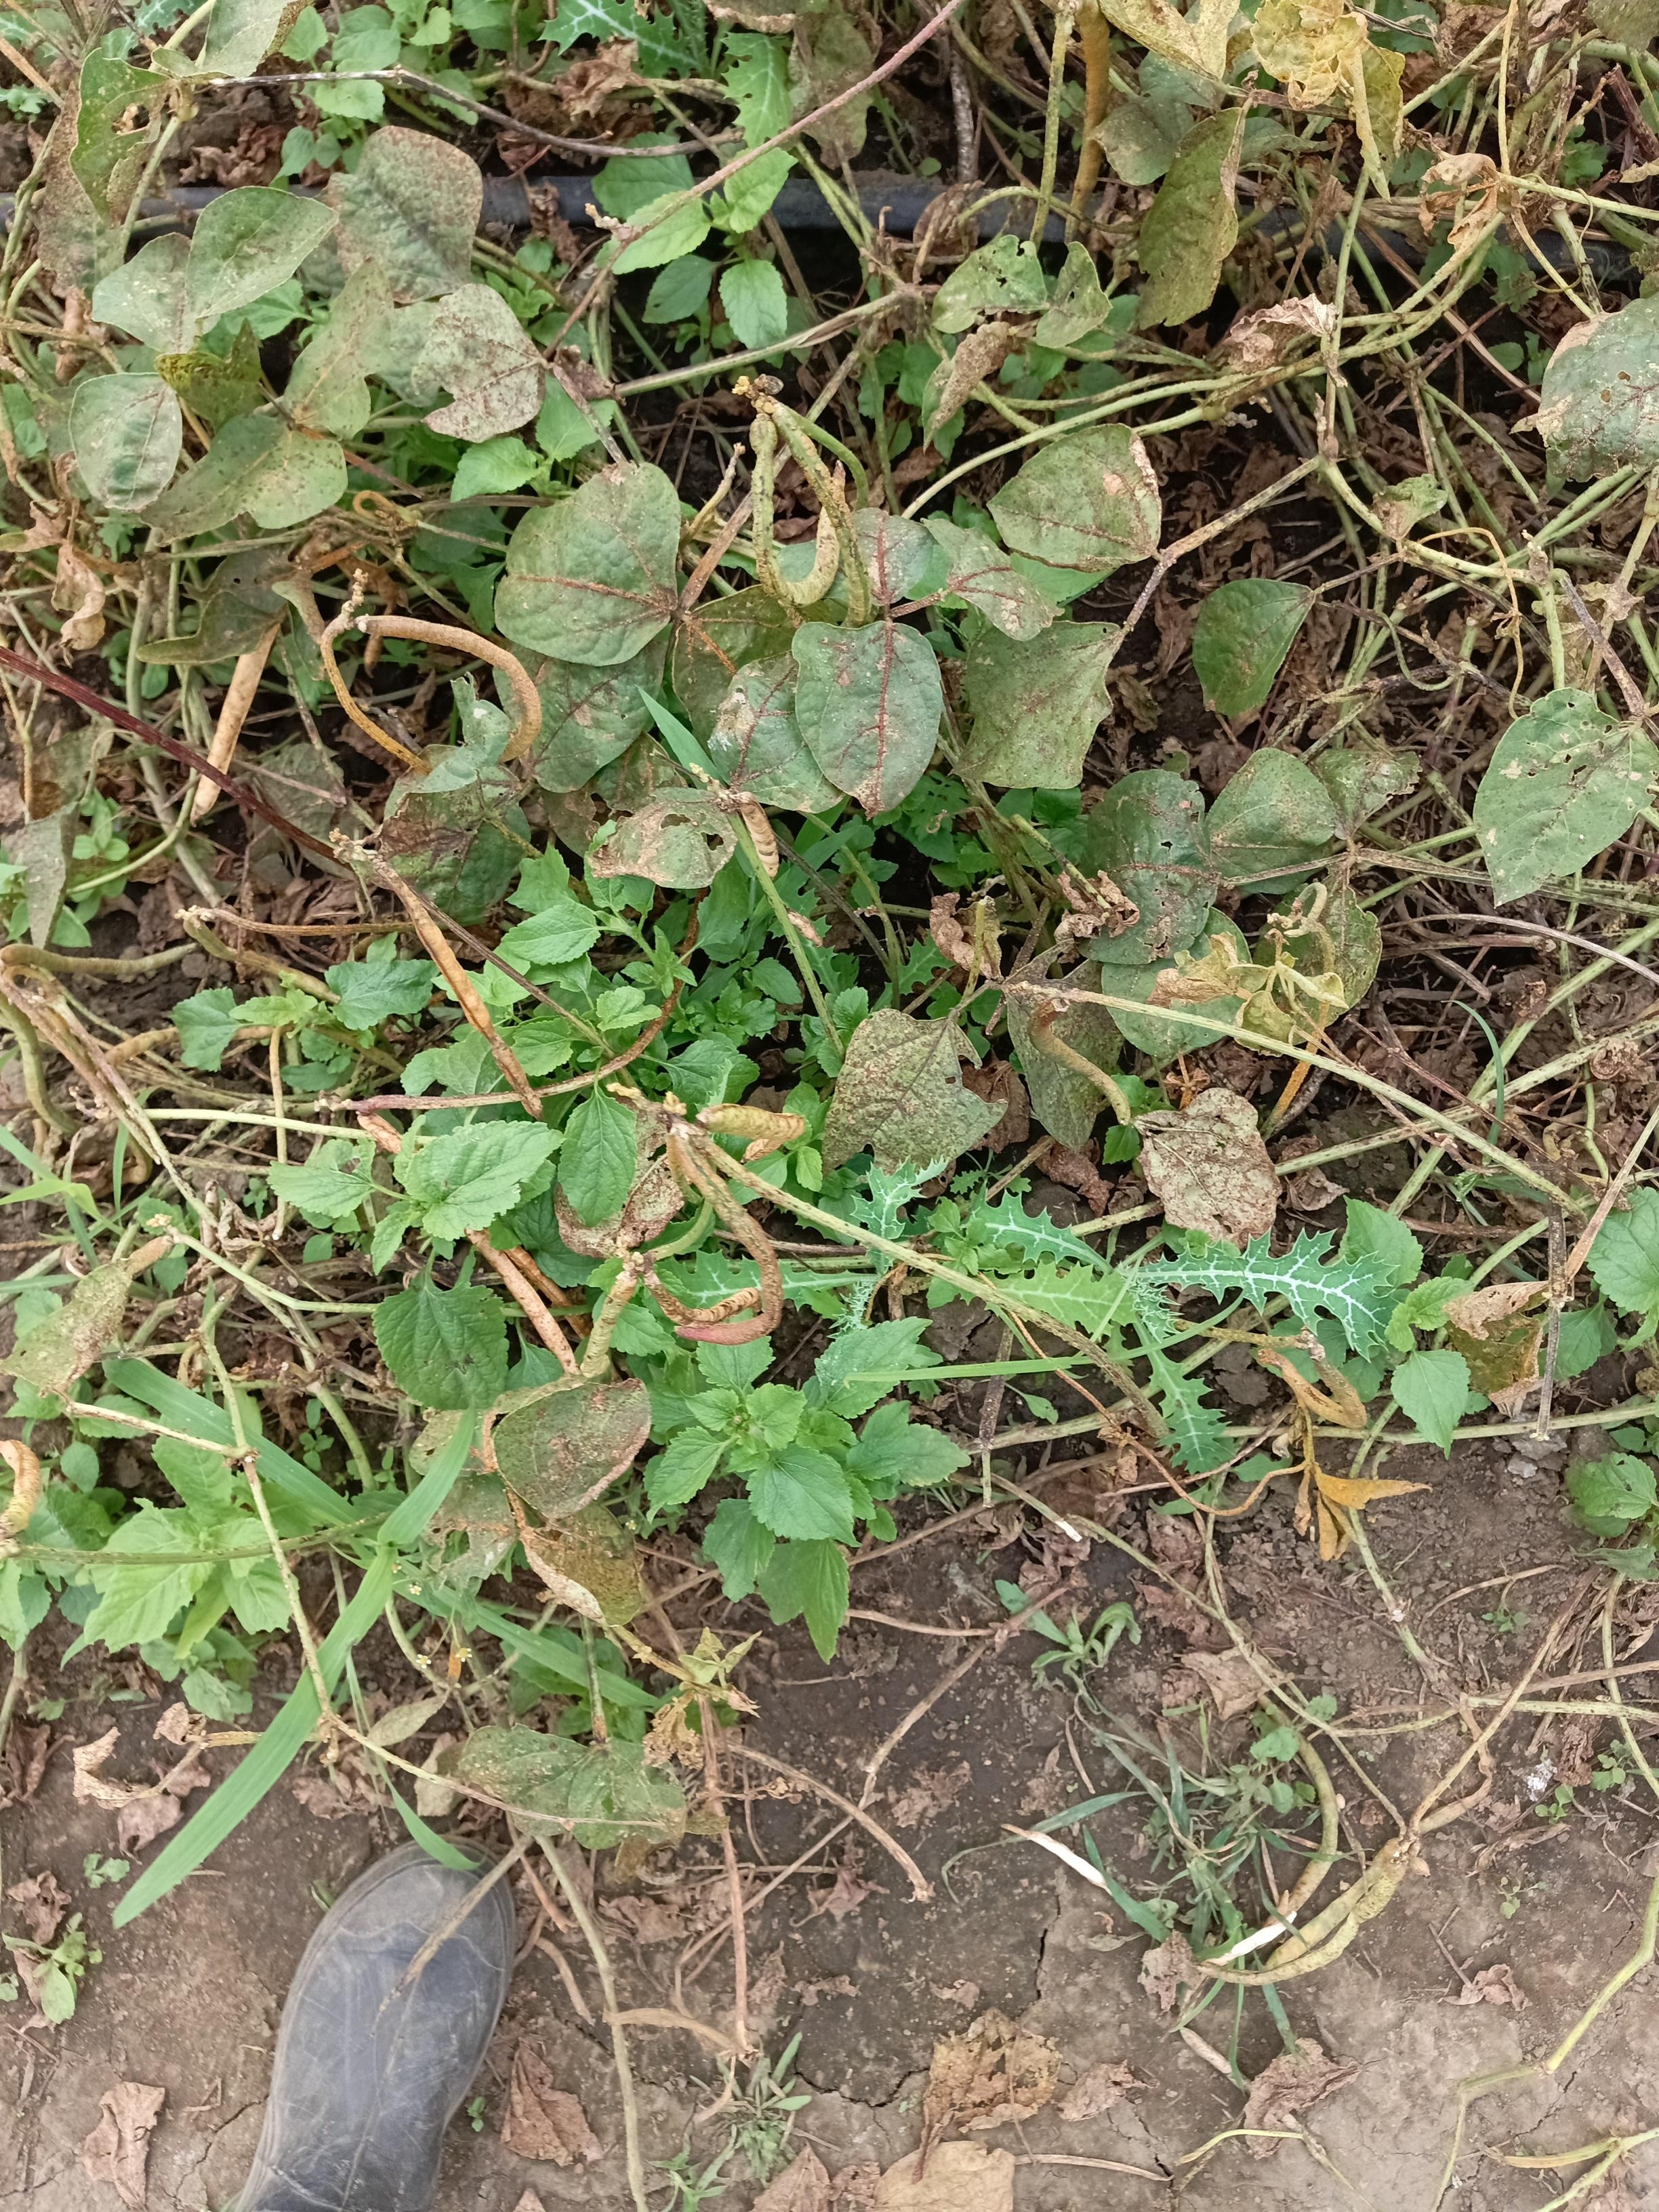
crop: cowpea
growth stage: development pod
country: Tanzania
